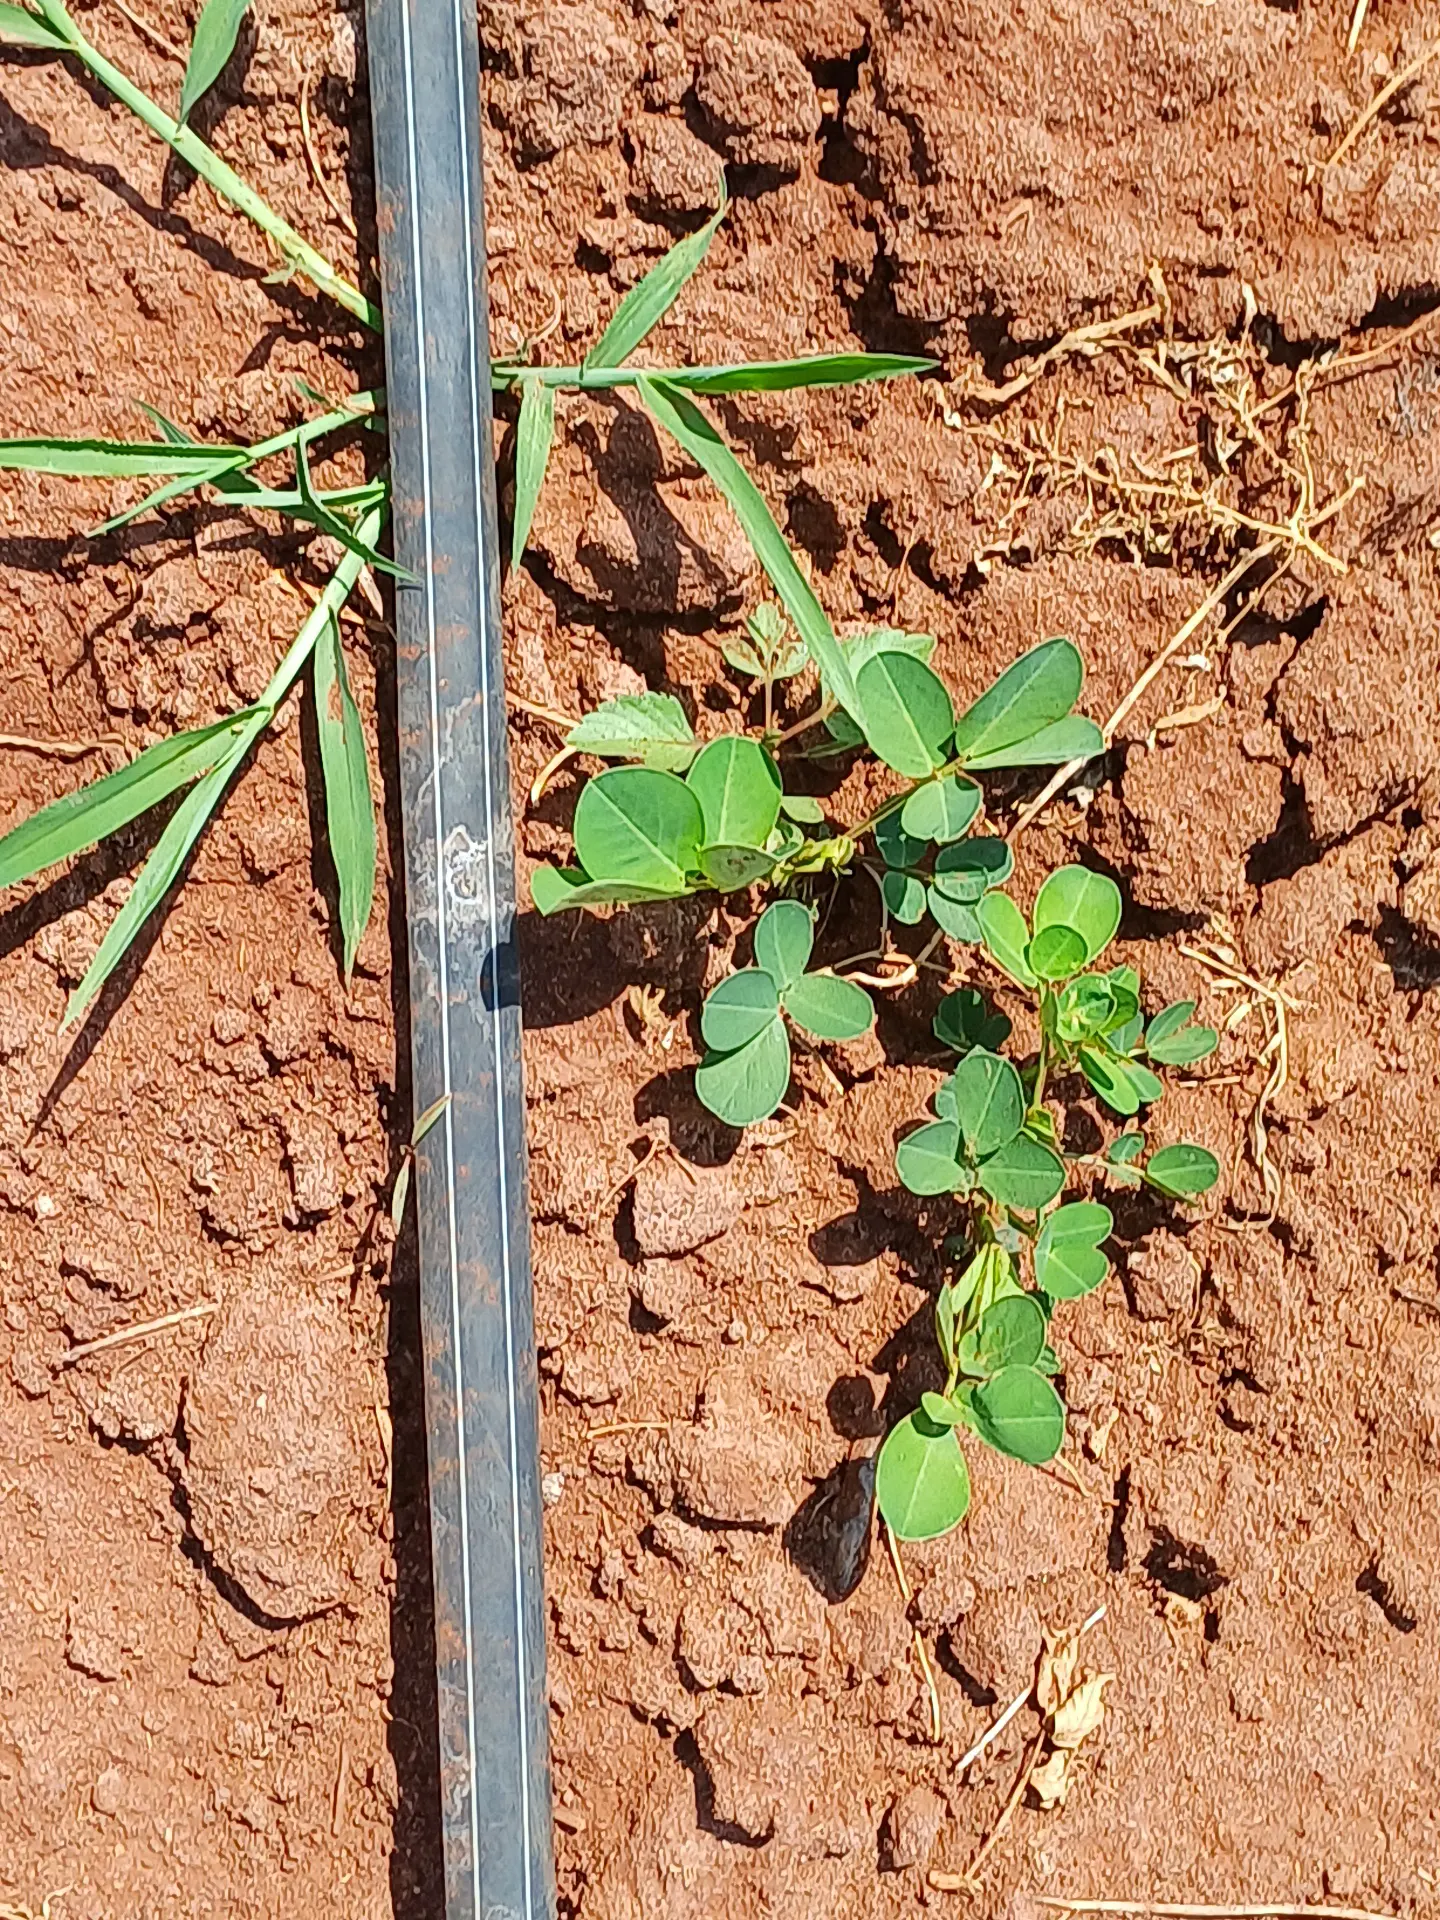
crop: groundnut
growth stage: vegetative
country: Kenya
